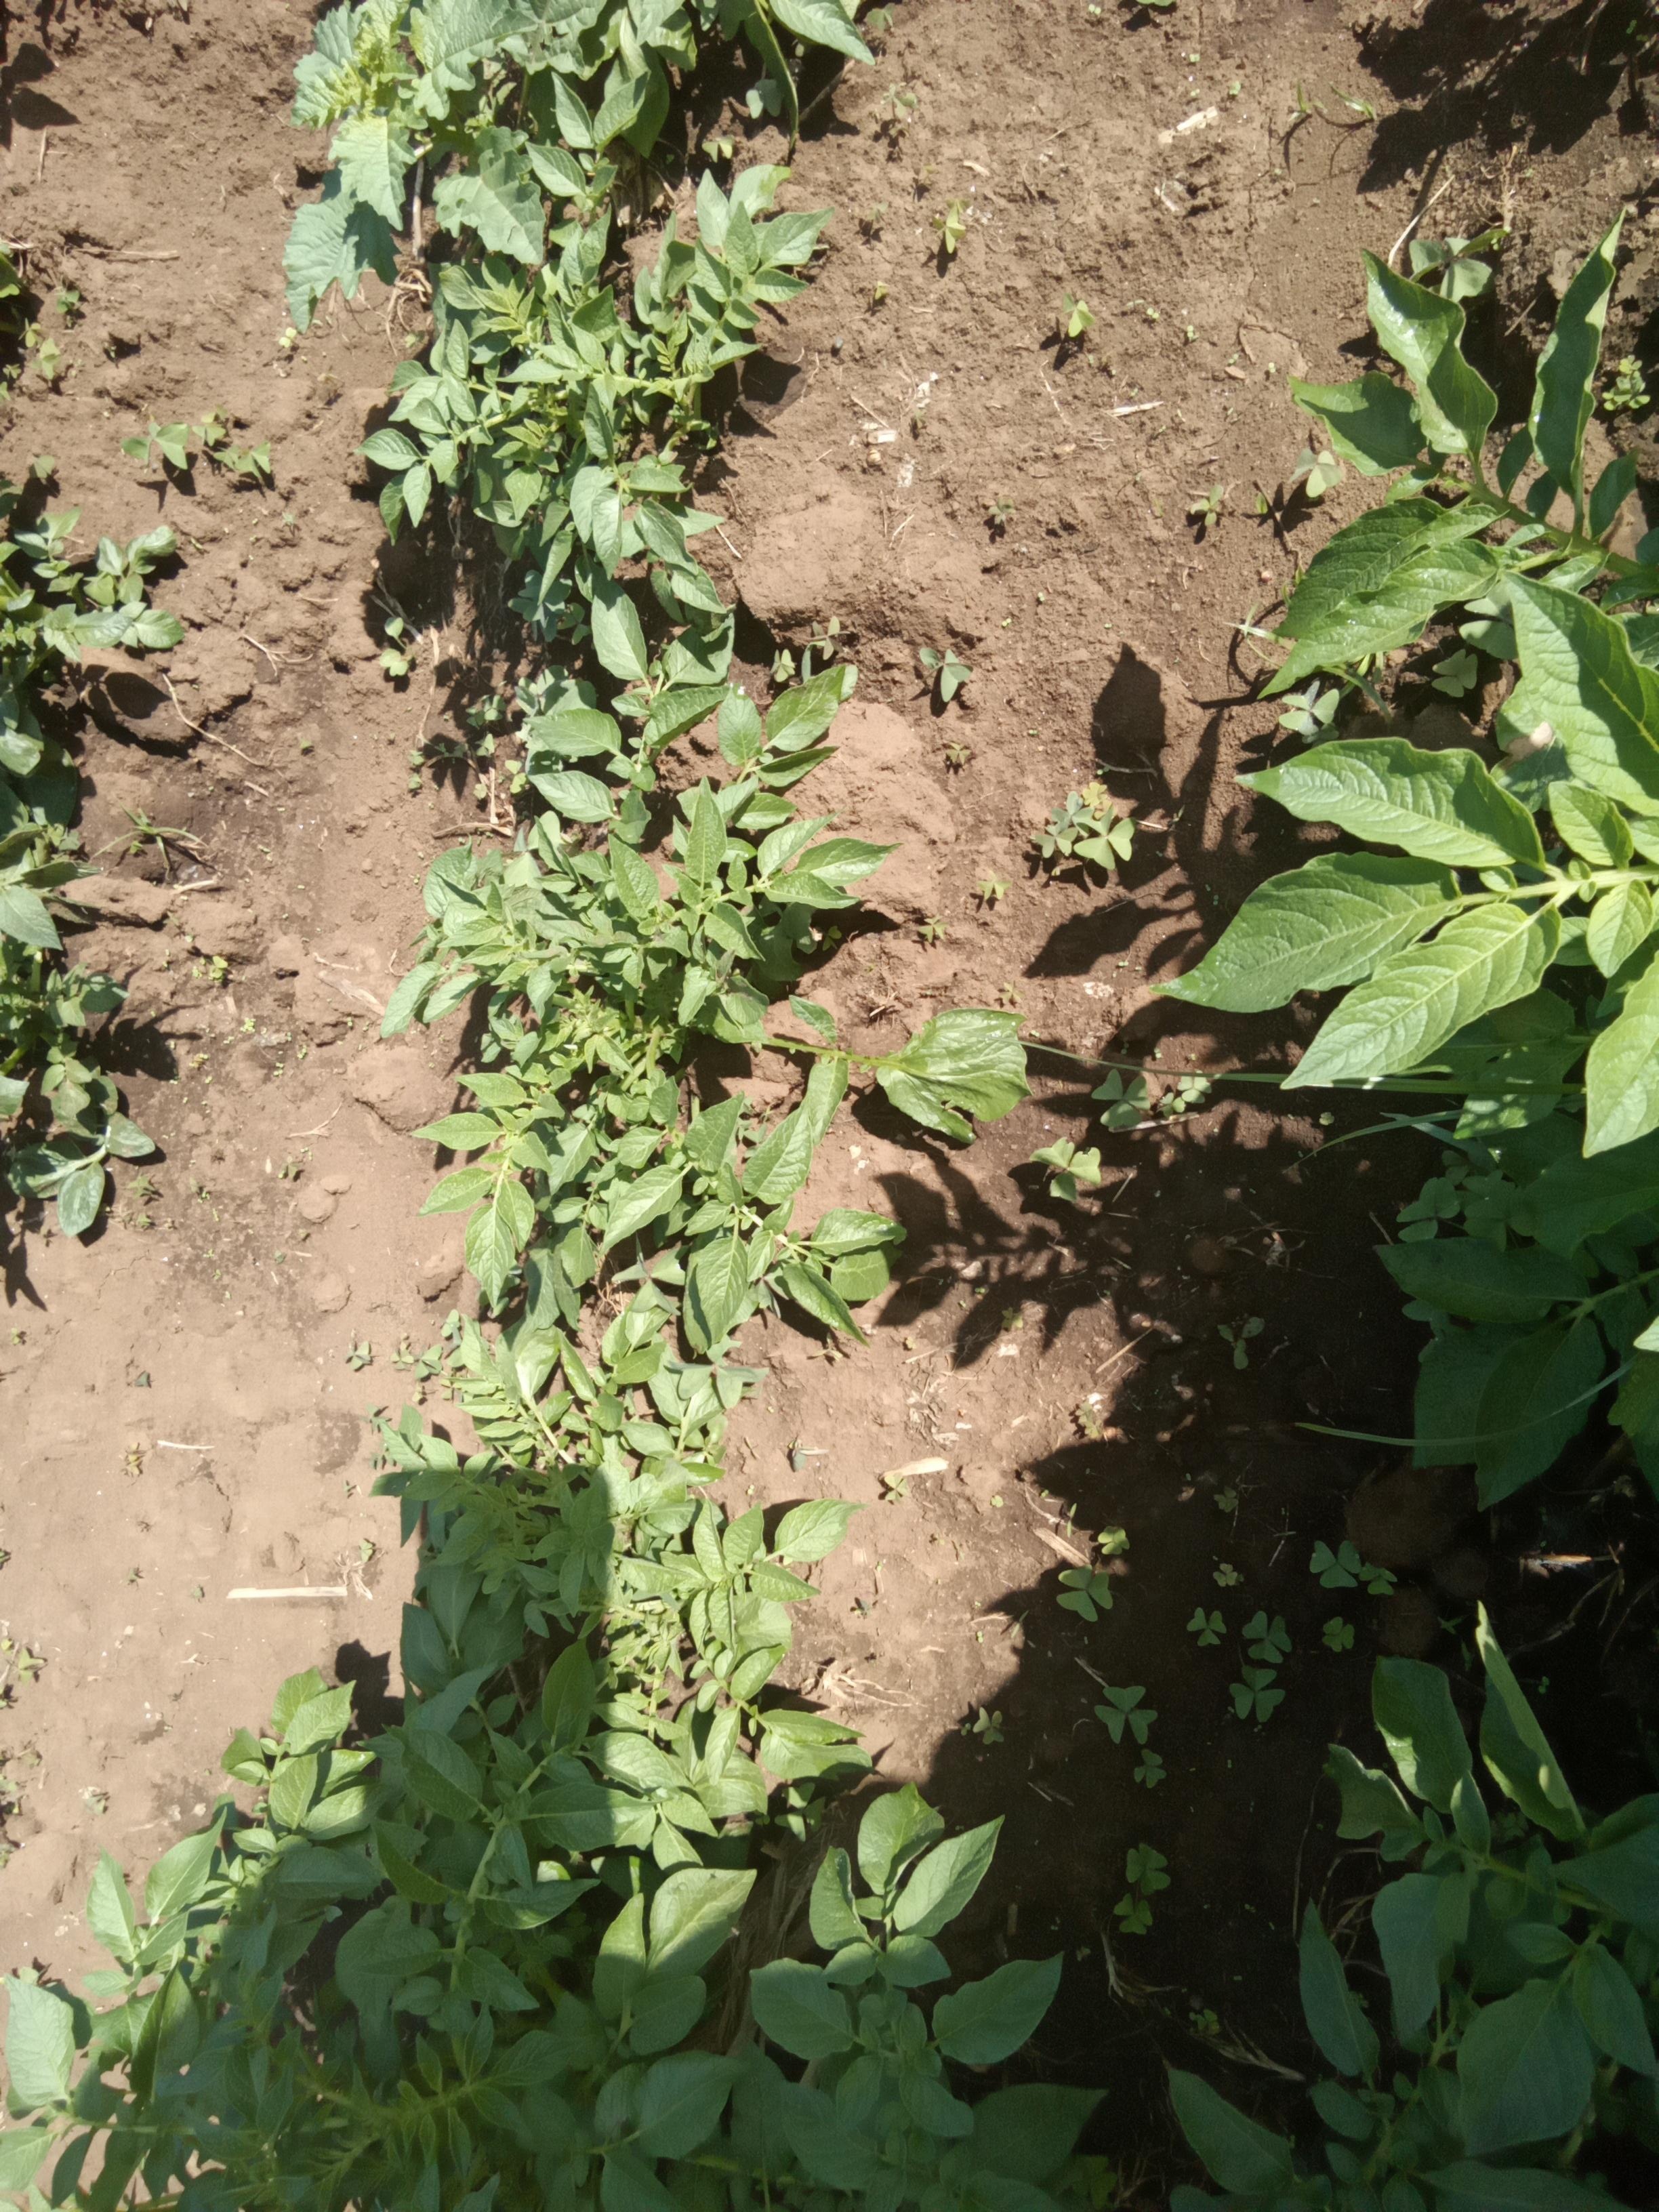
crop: potato
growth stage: vegetative
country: Kenya
